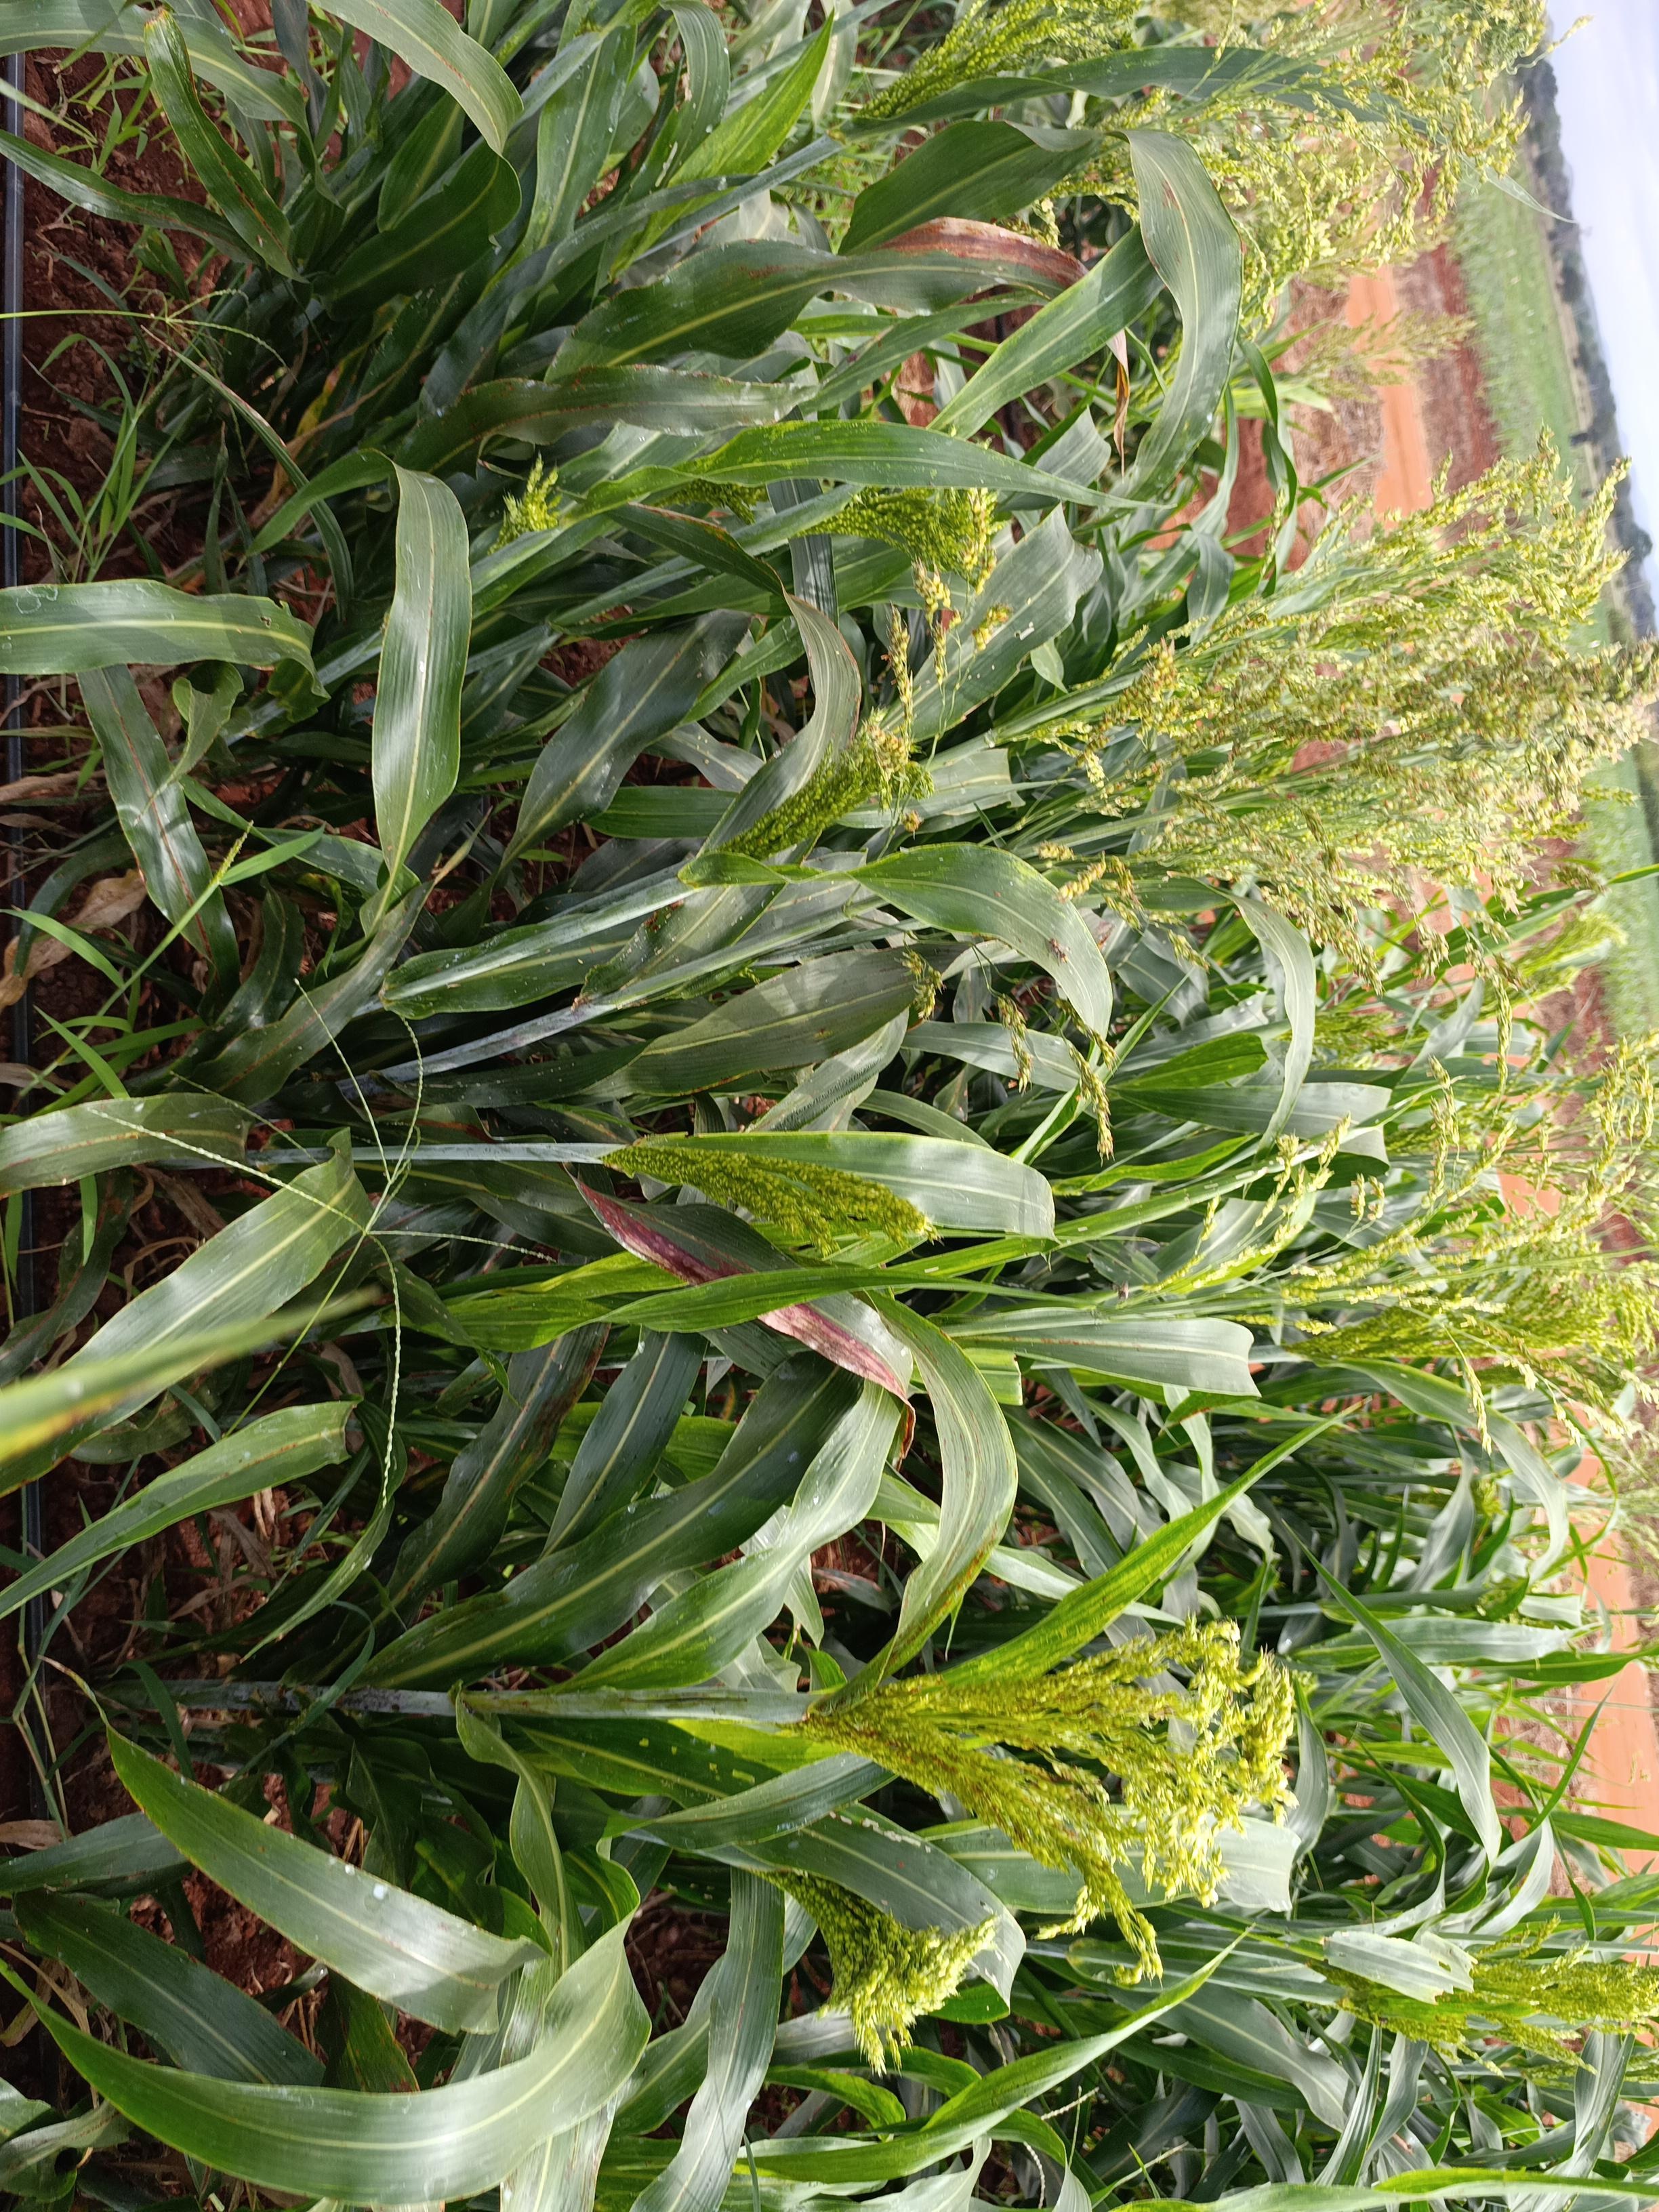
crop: sorghum
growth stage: flowering
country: Kenya
